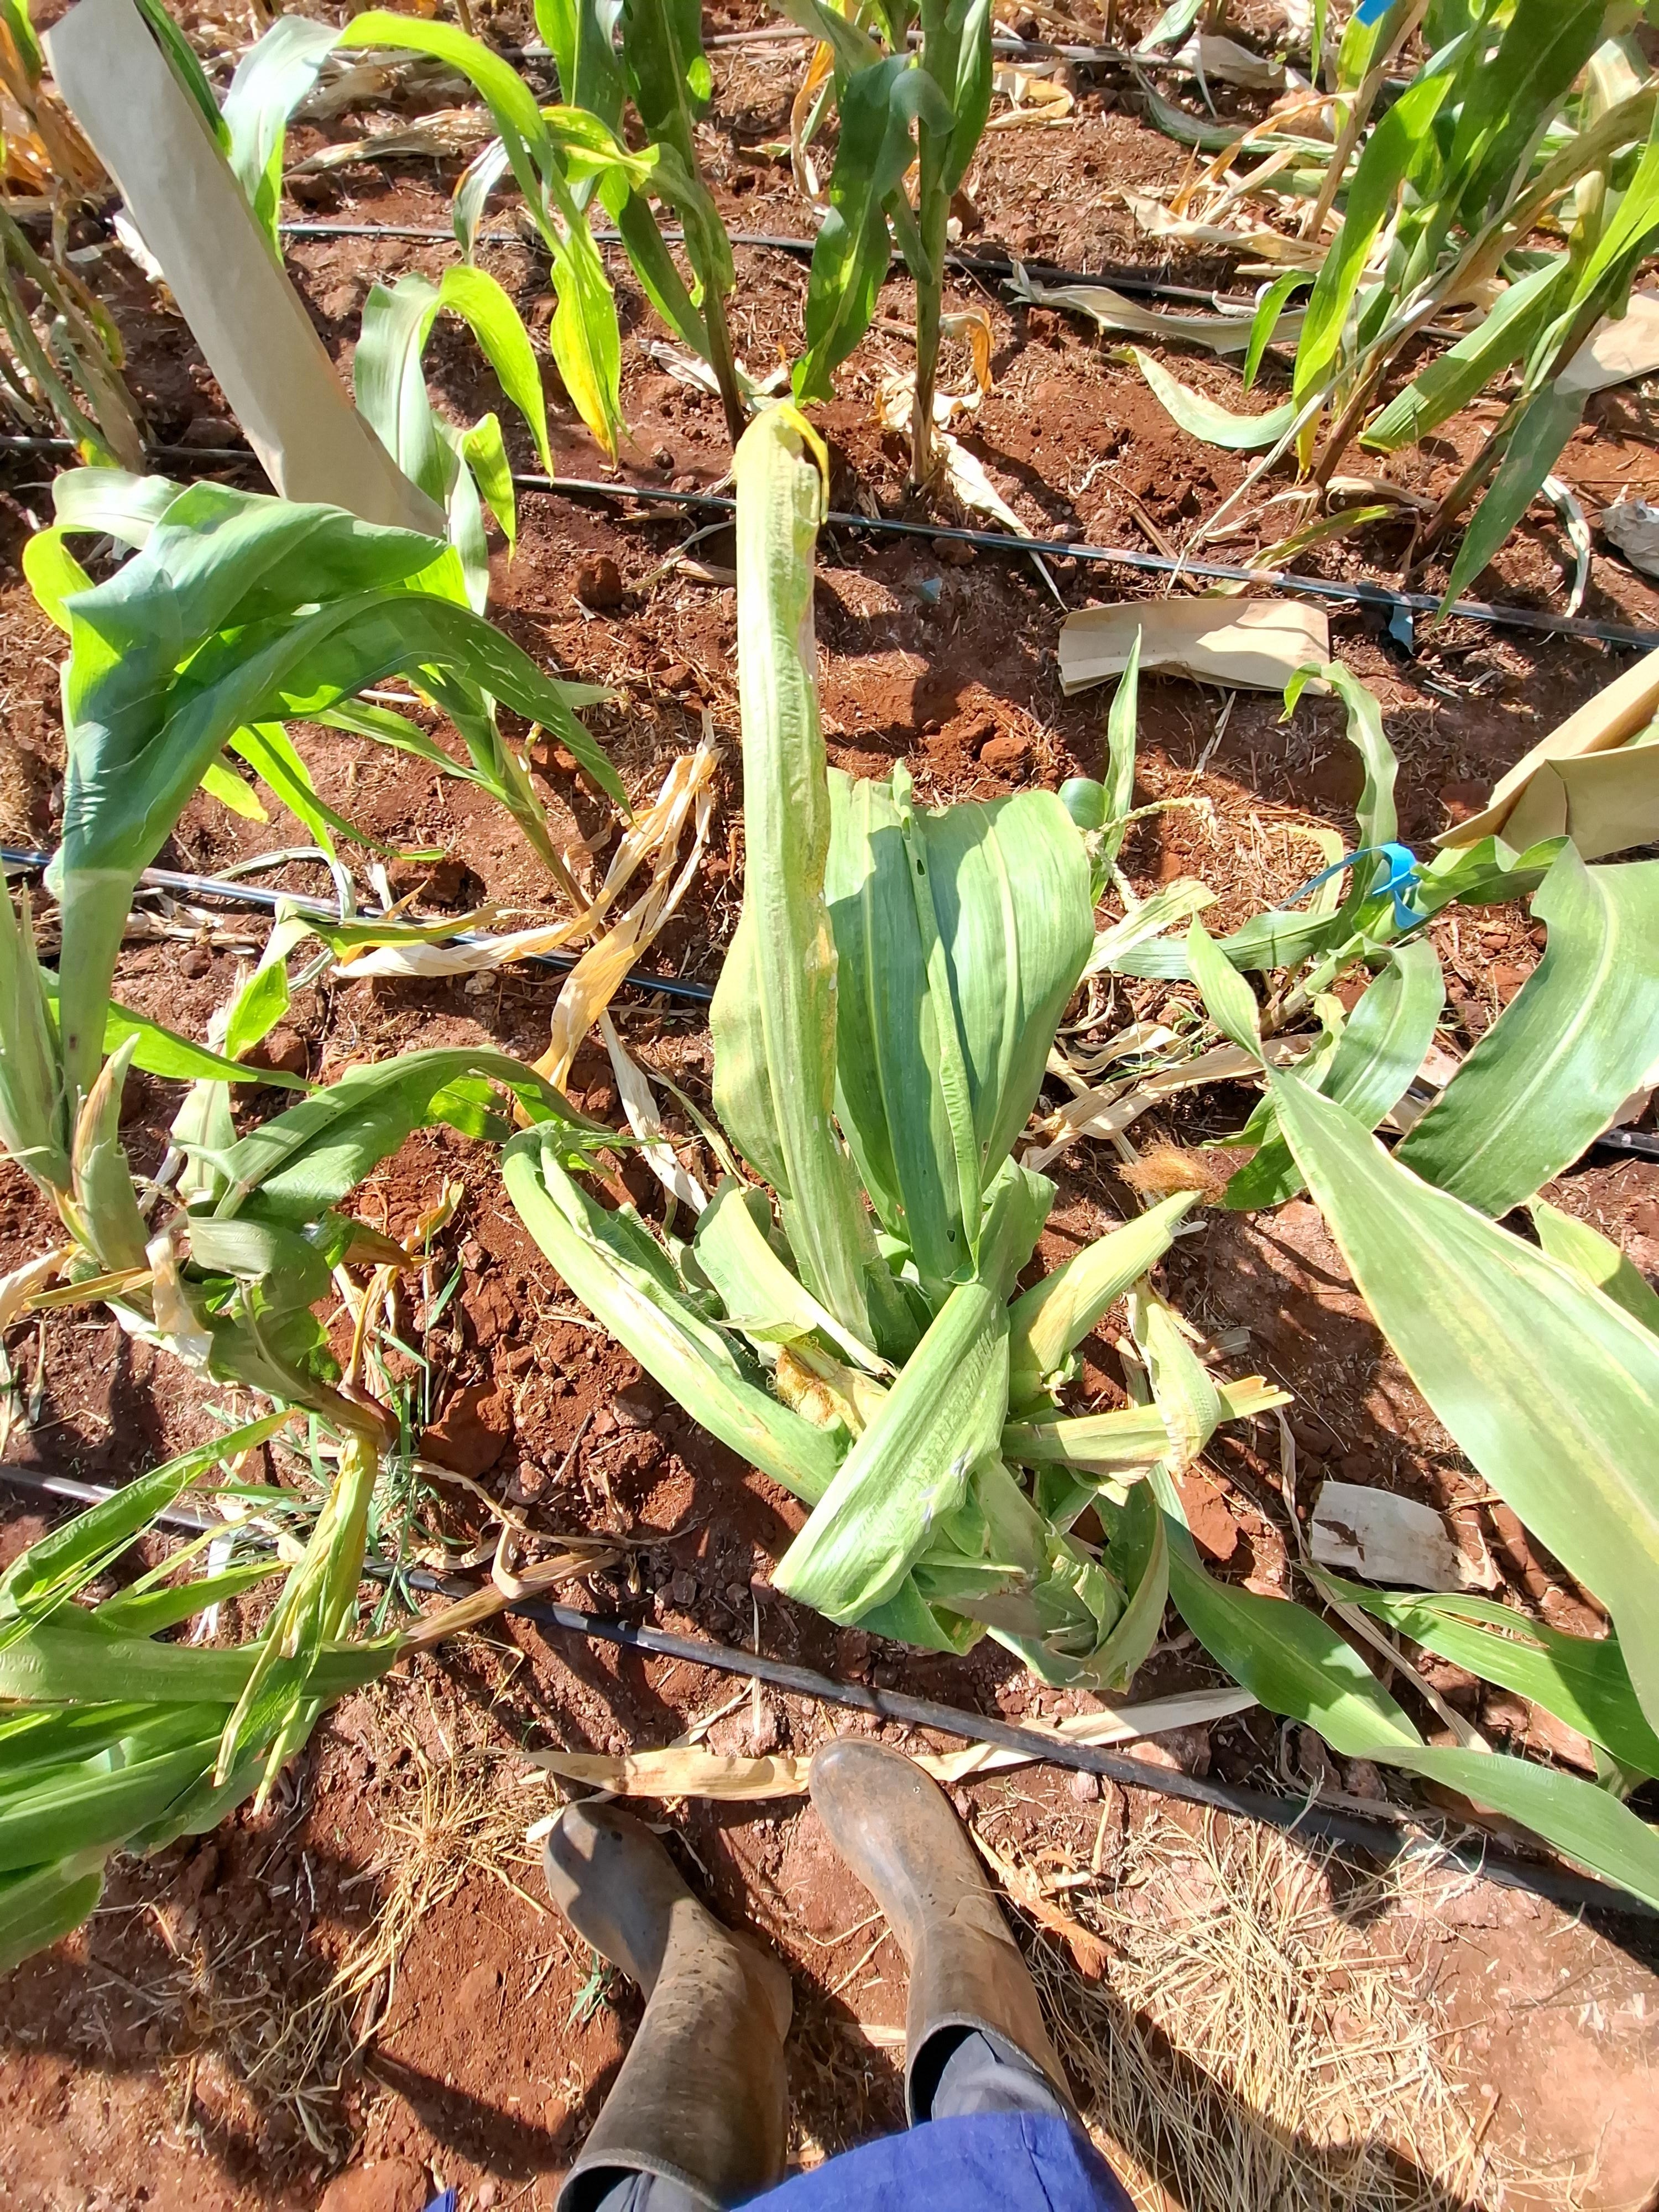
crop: maize
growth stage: flowering
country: Kenya
